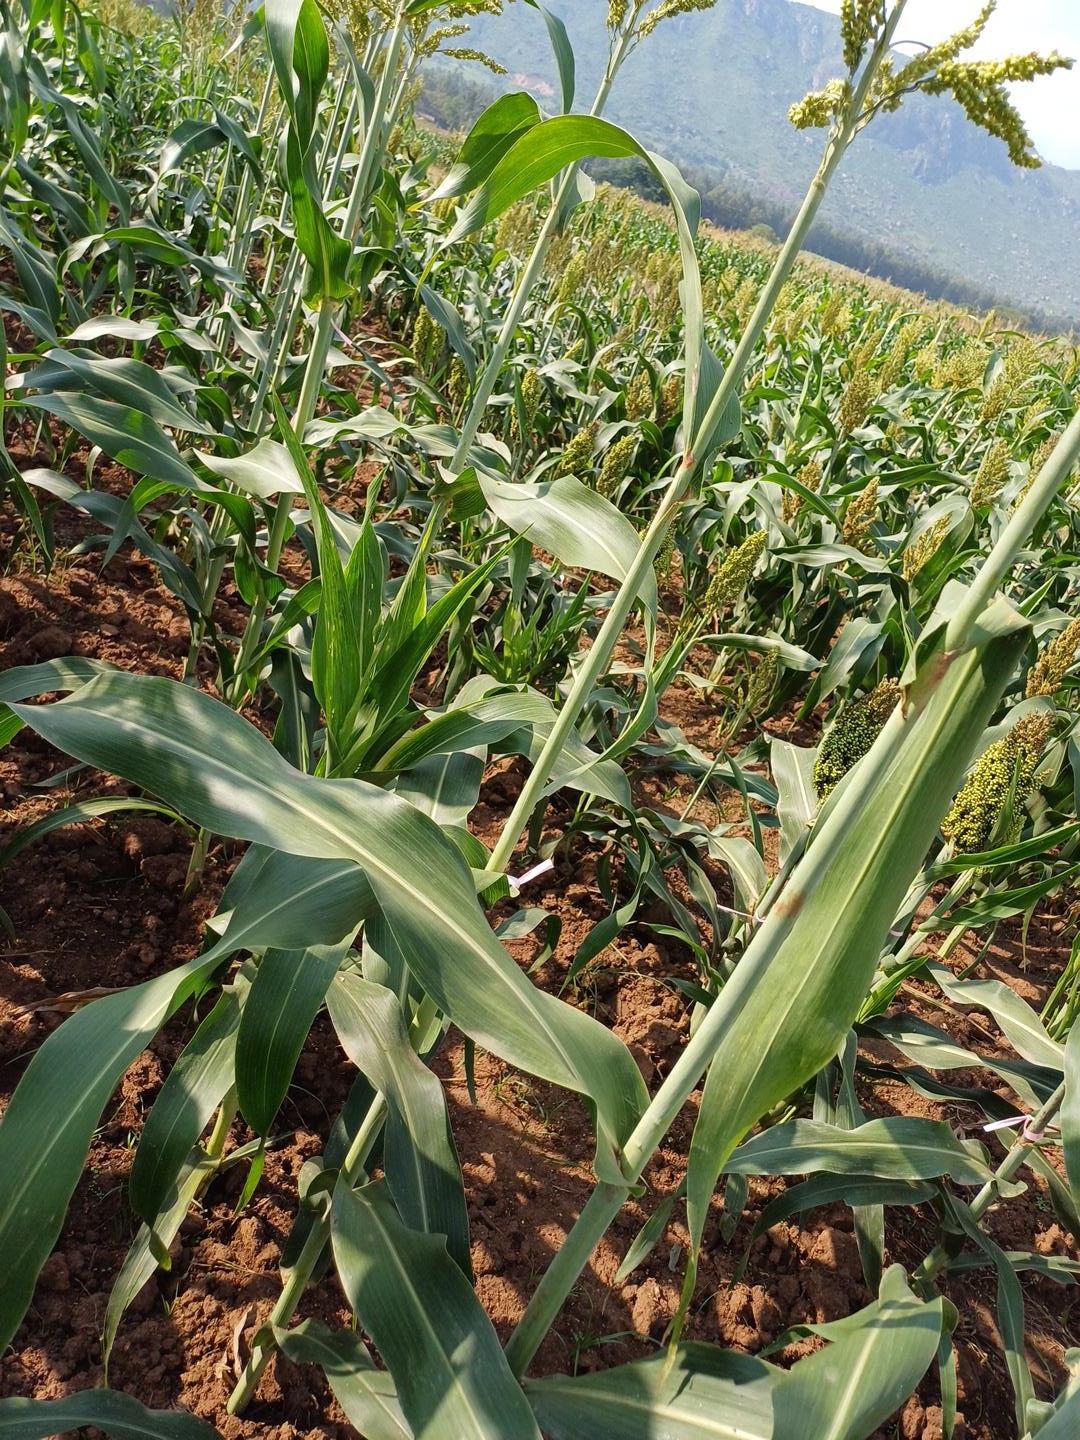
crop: sorghum
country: Kenya
